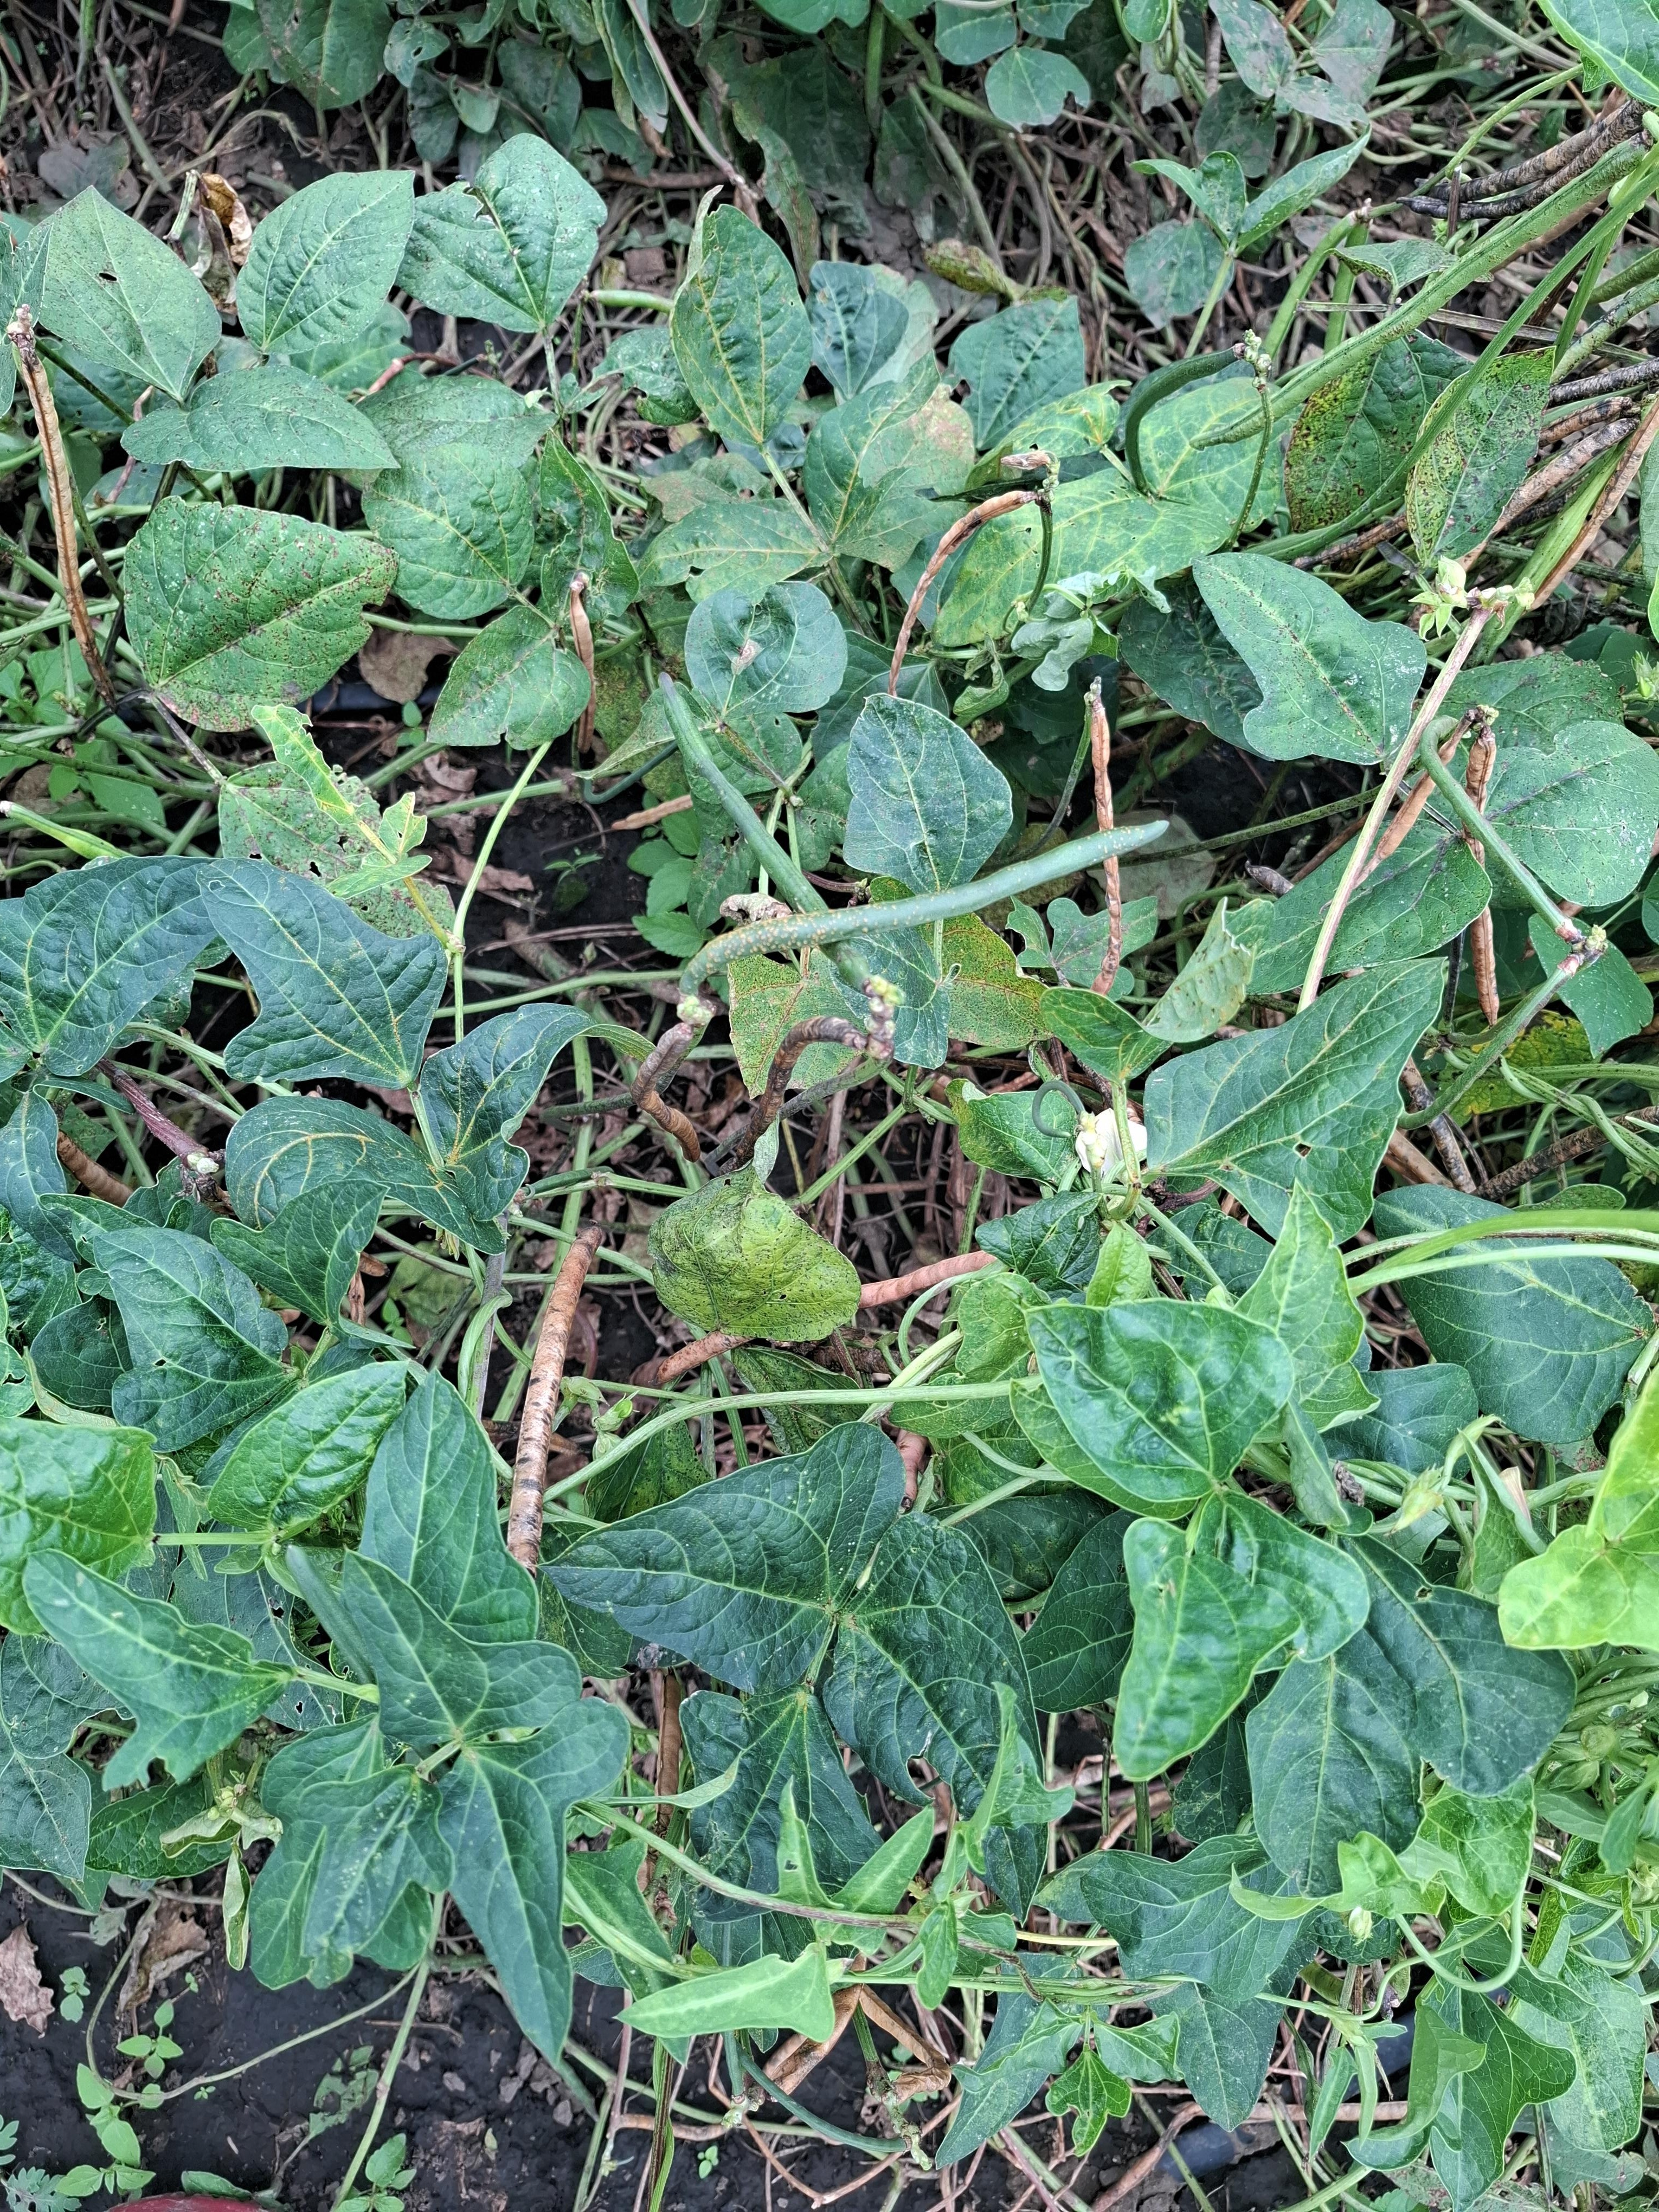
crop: cowpea
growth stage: heading tuber
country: Tanzania
